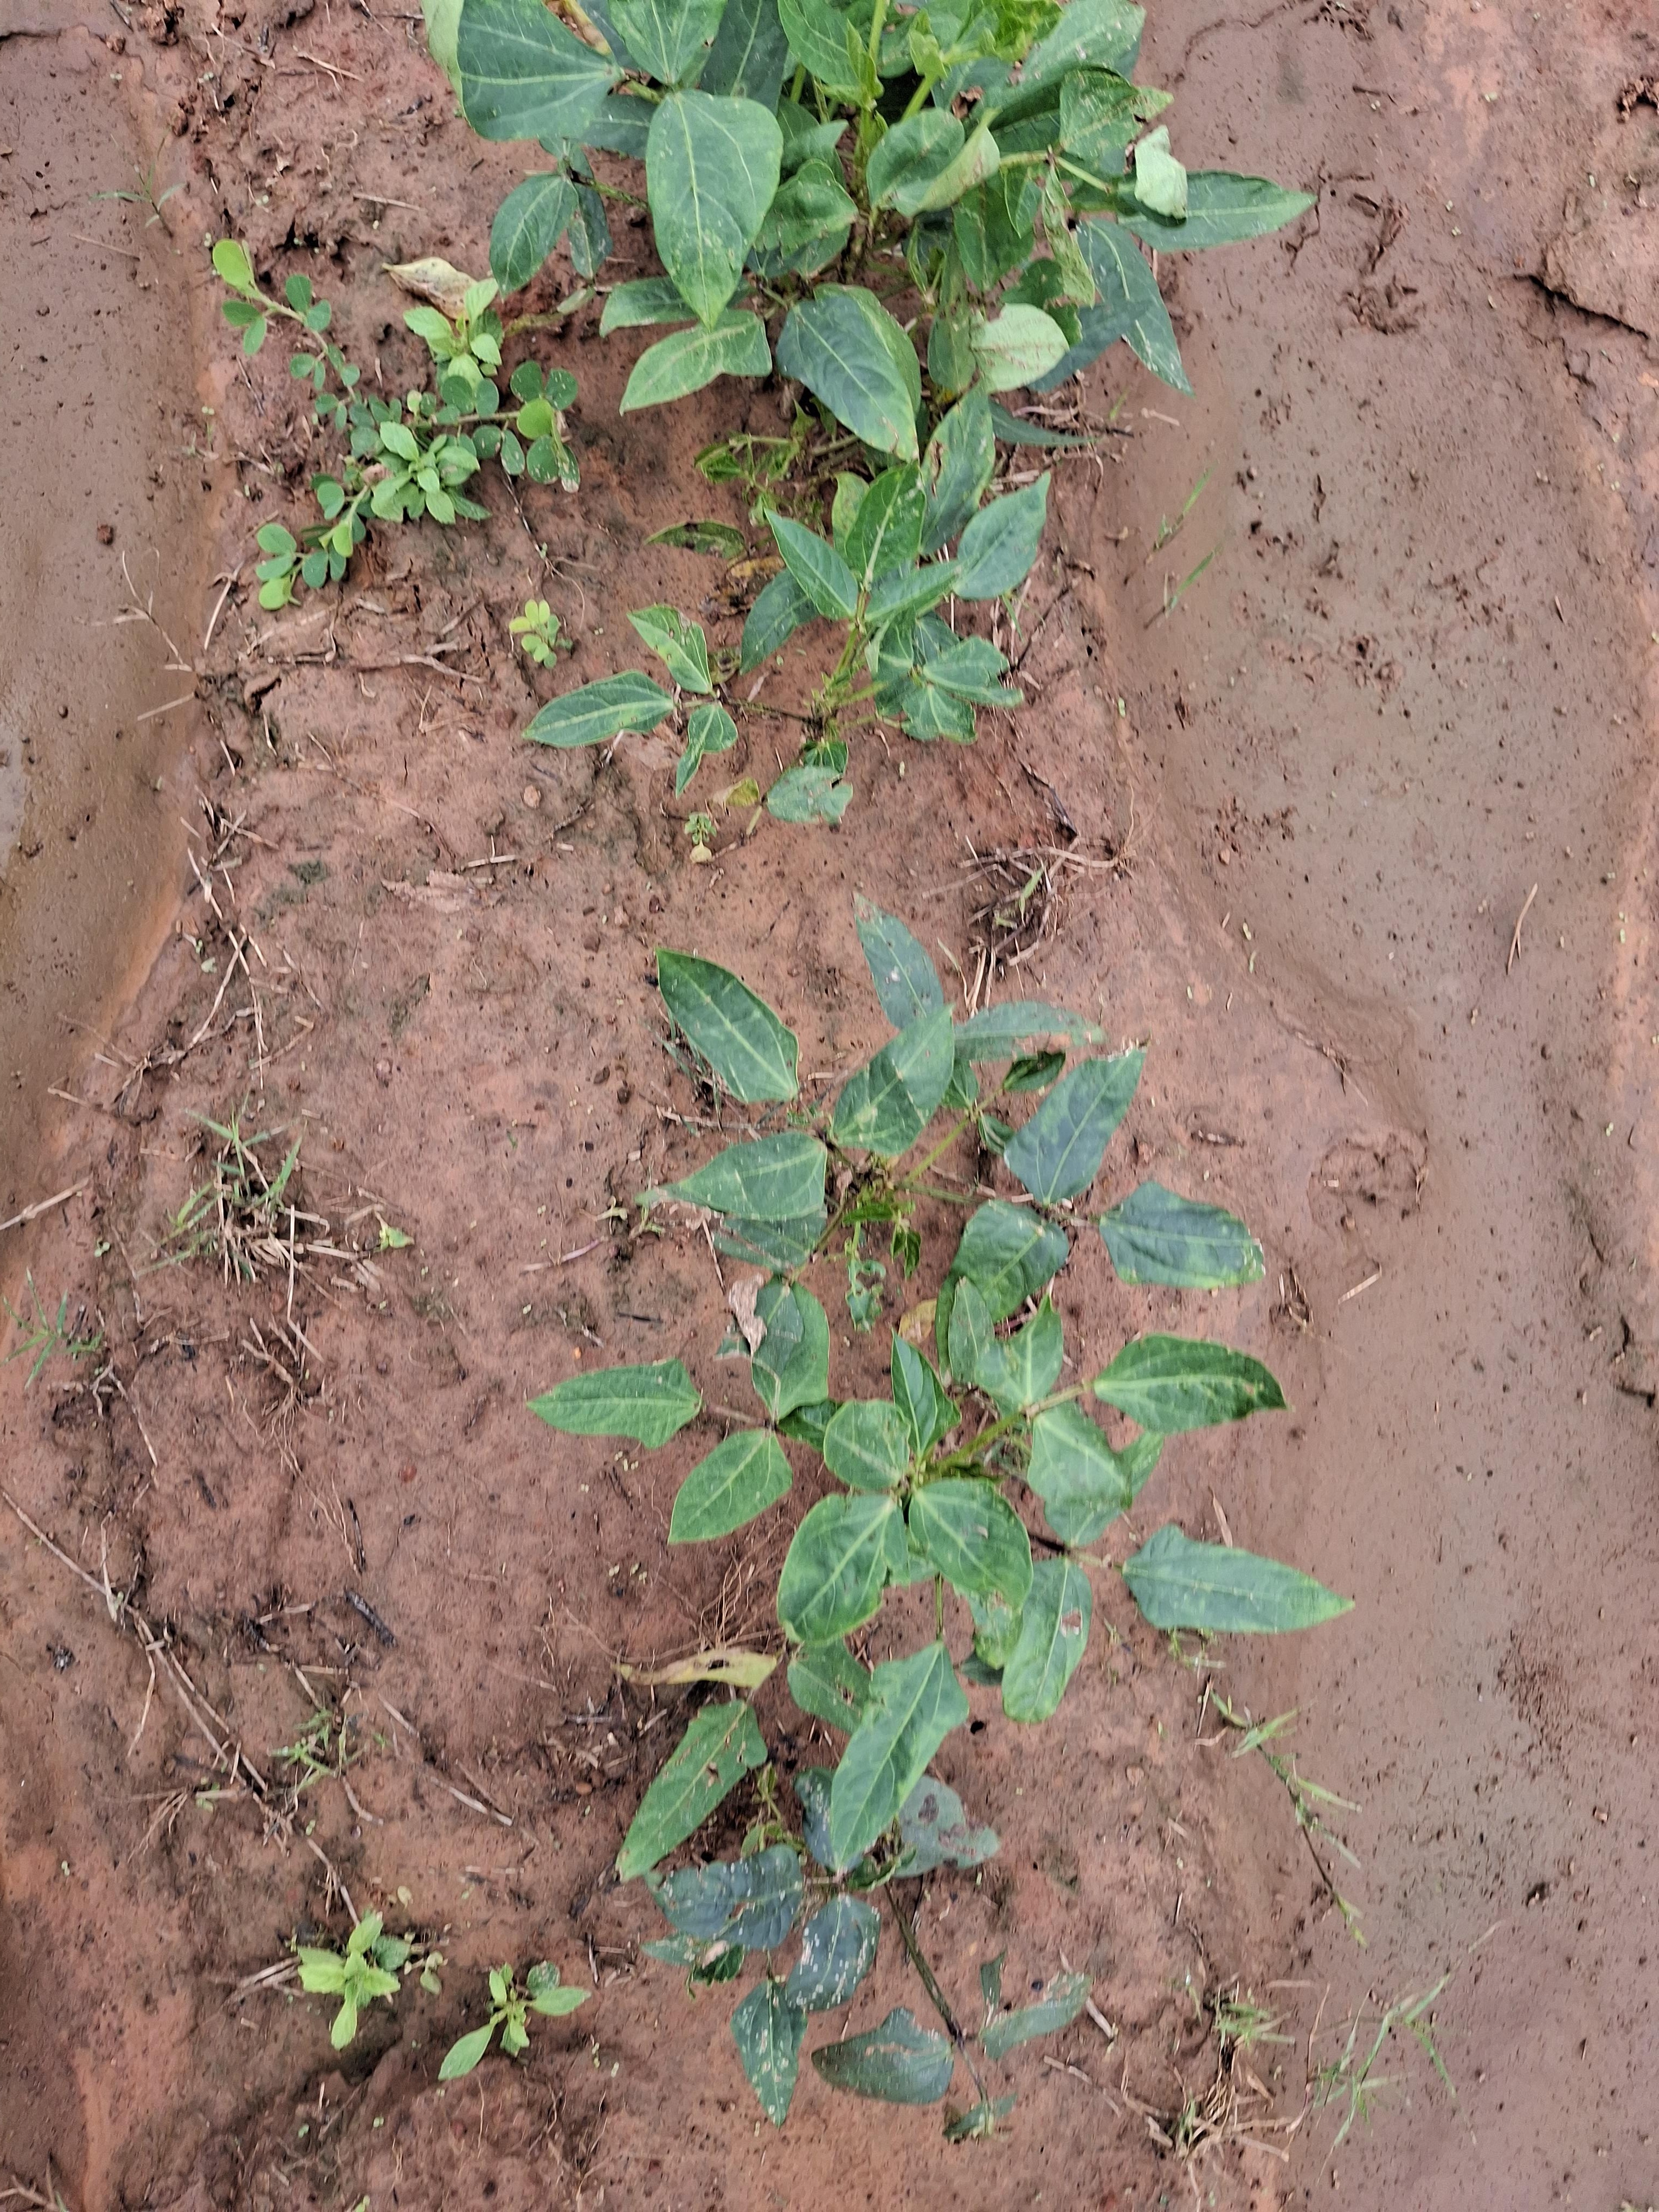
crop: cowpea
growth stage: vegetative
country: Nigeria
